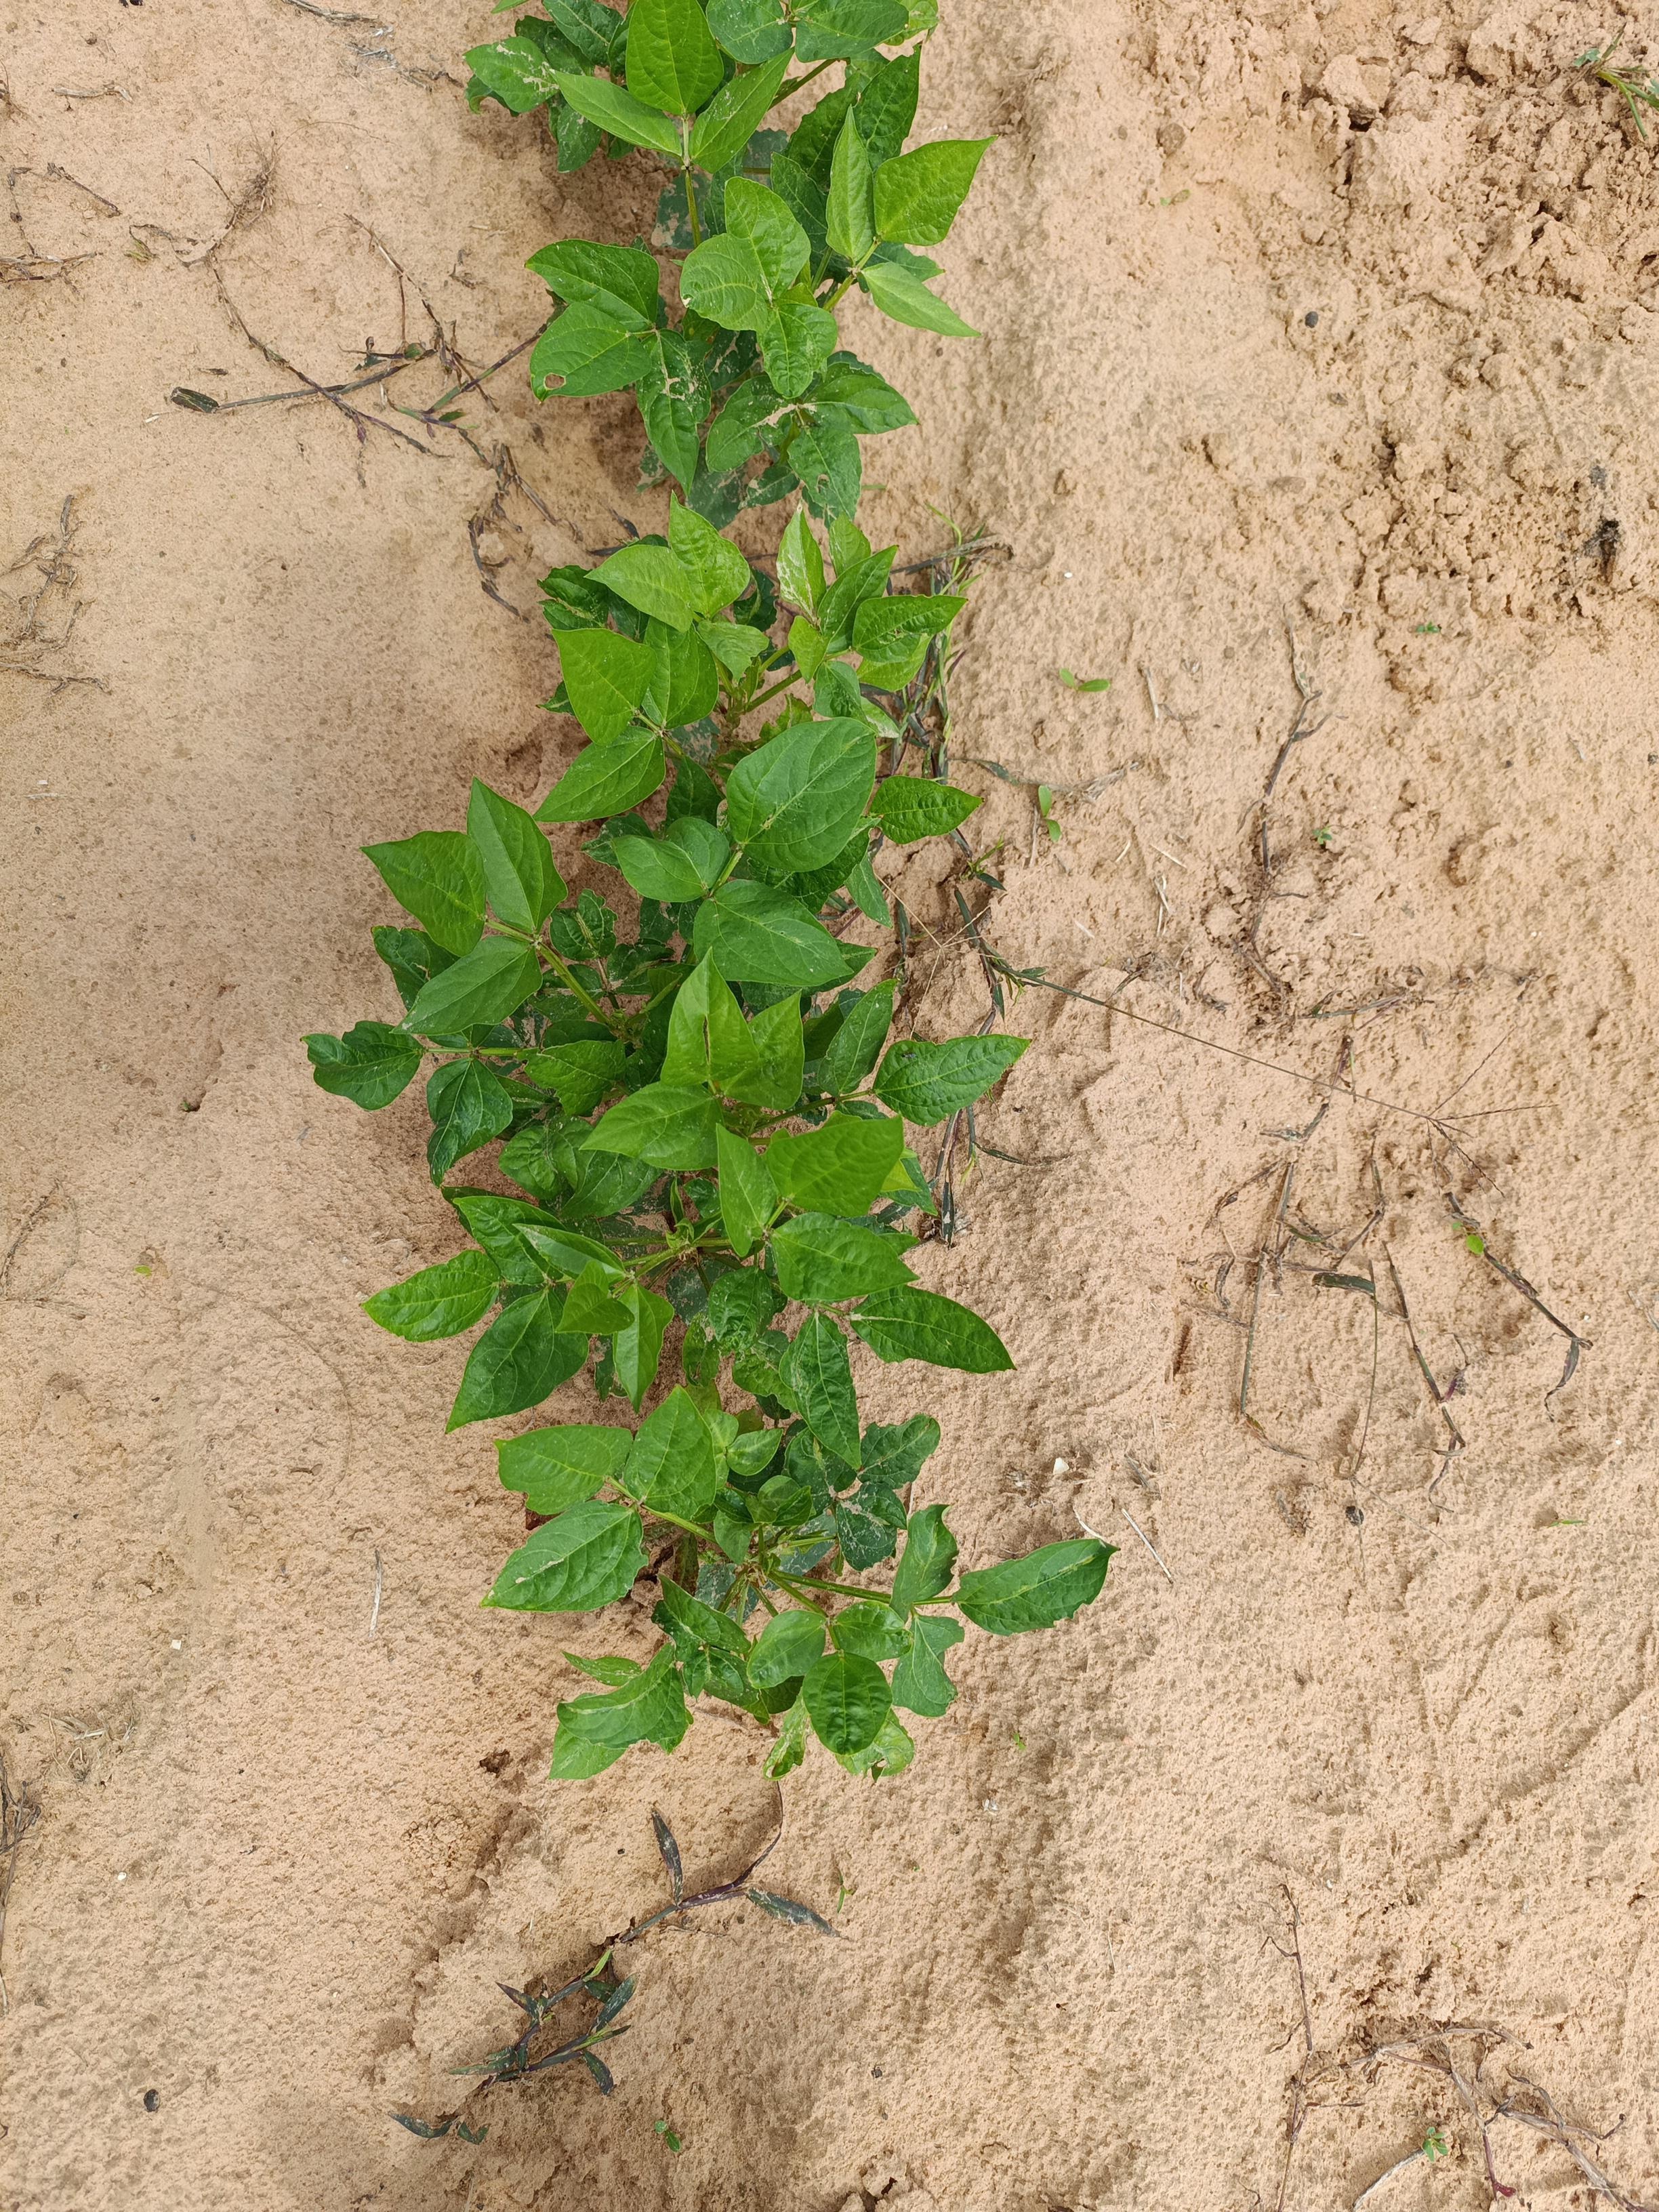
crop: cowpea
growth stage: emergence
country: Nigeria
